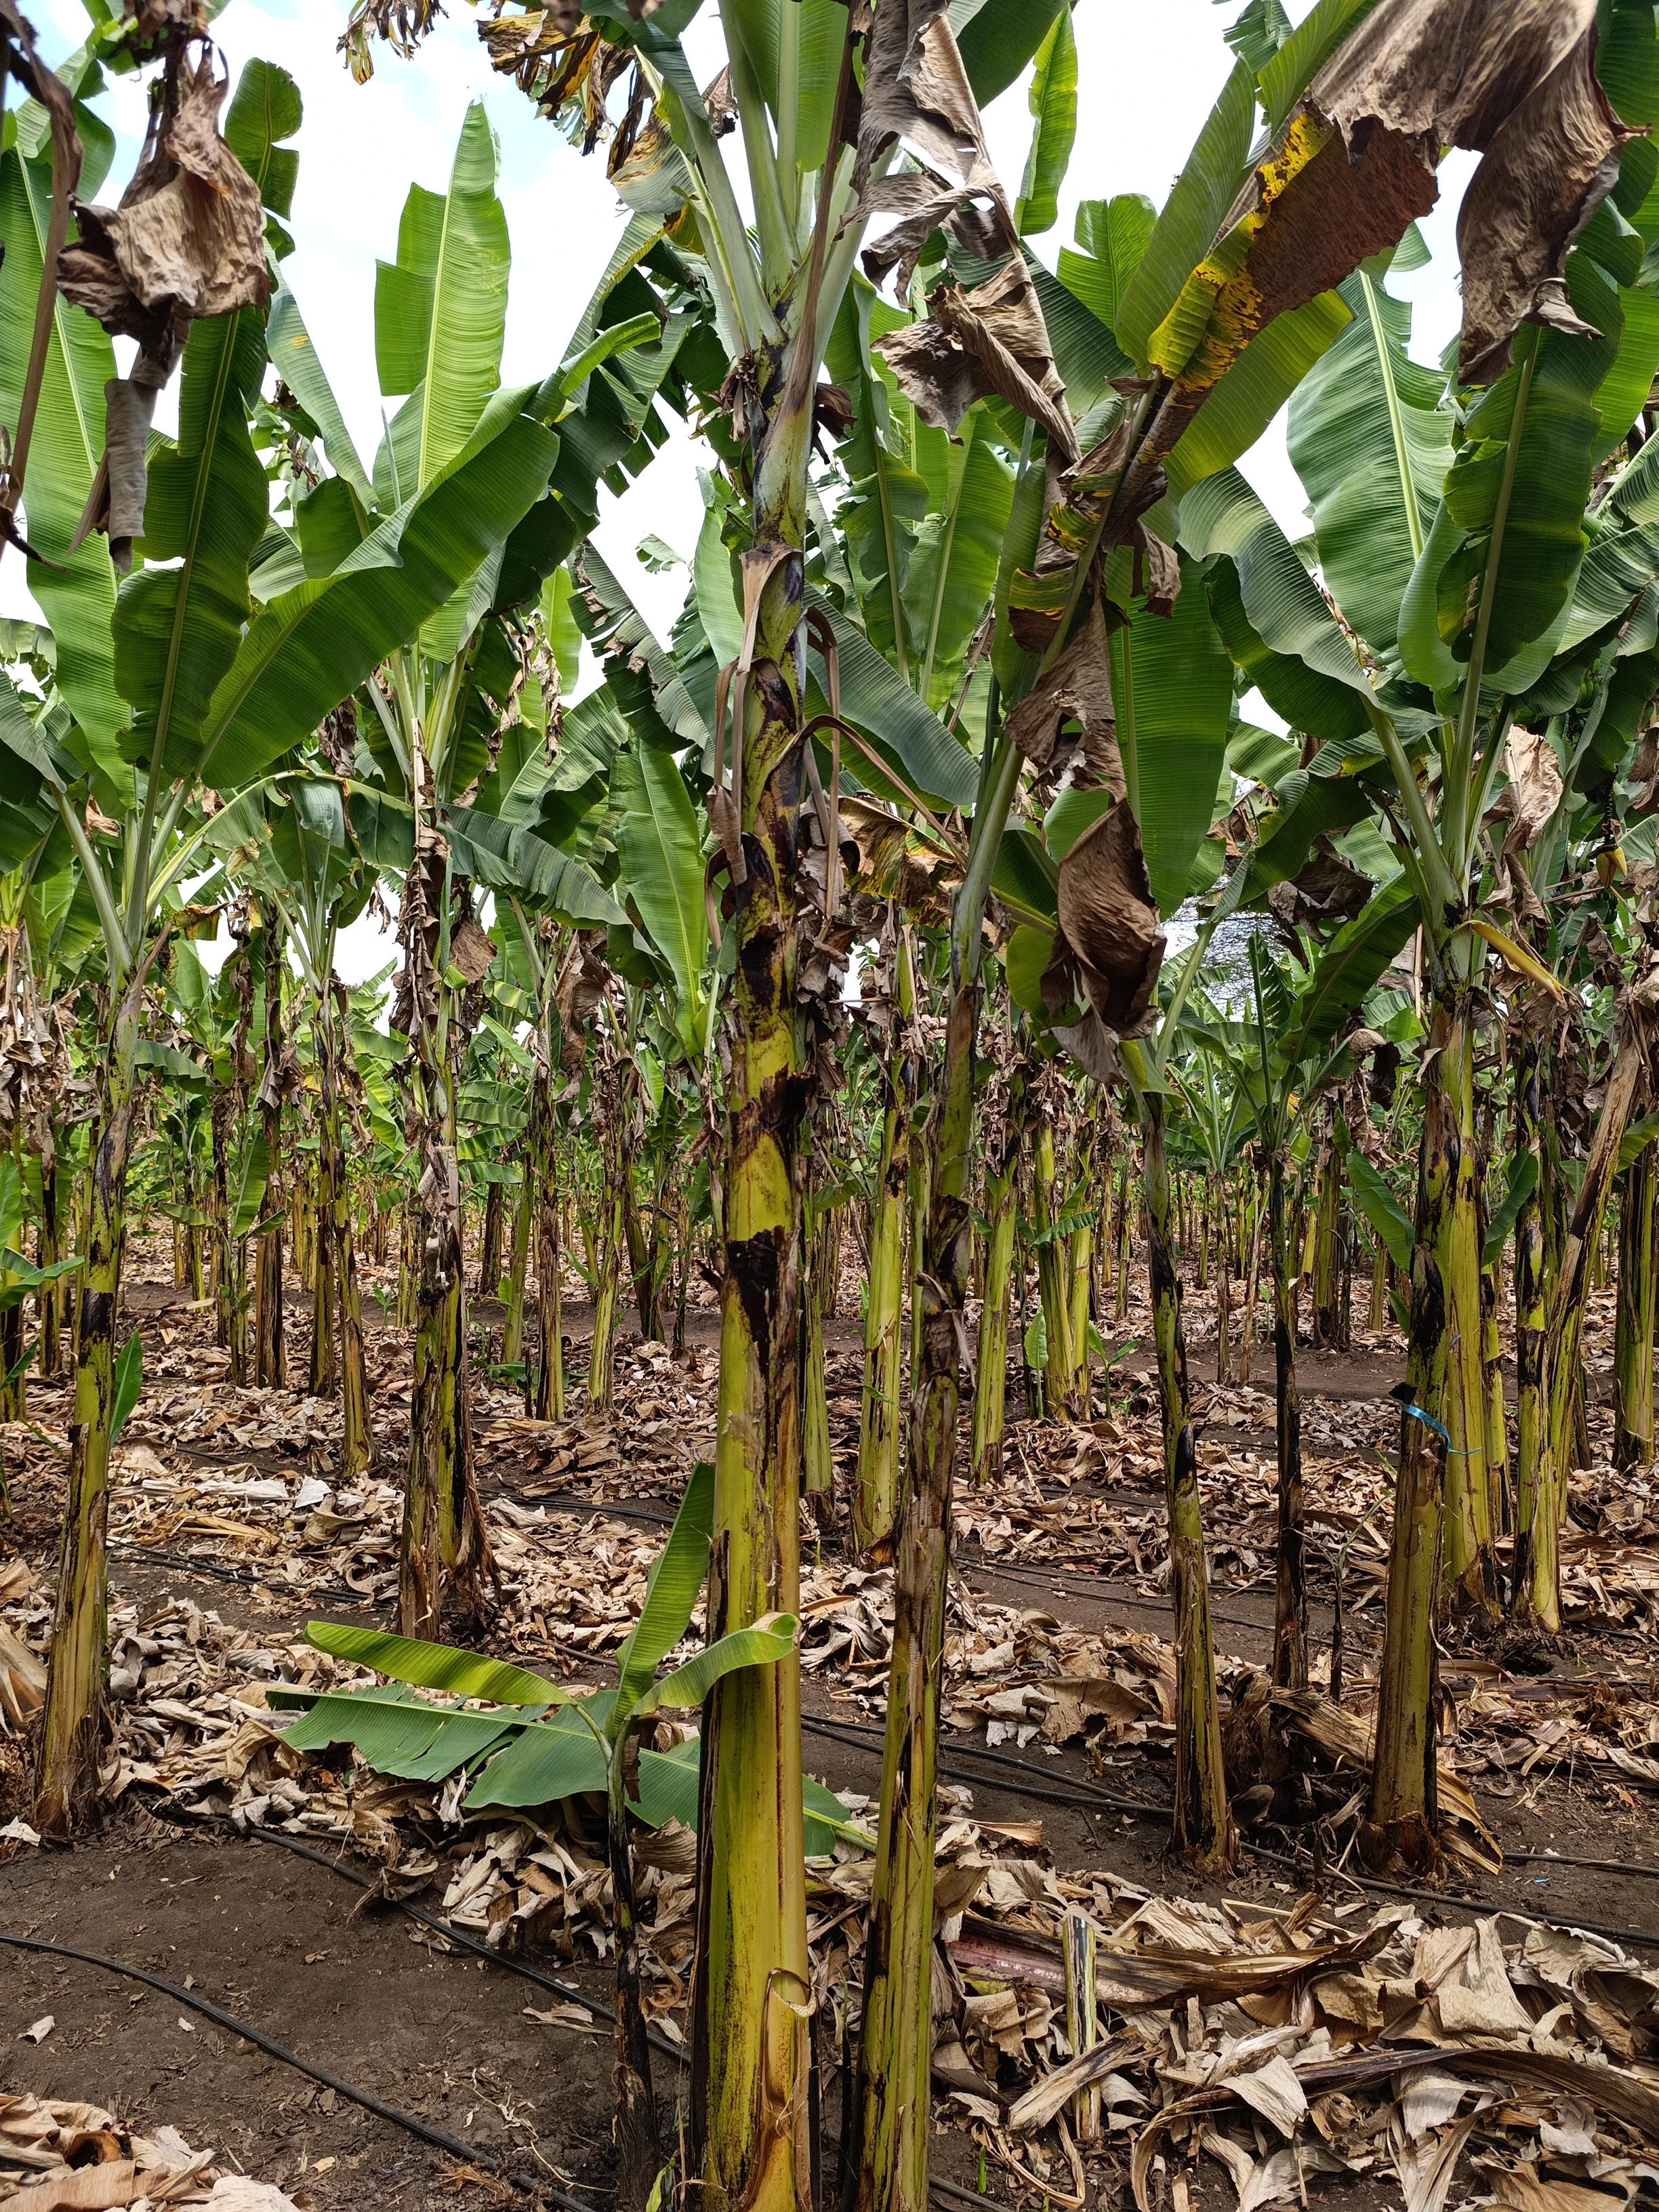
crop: banana
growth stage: vegetative
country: Tanzania
